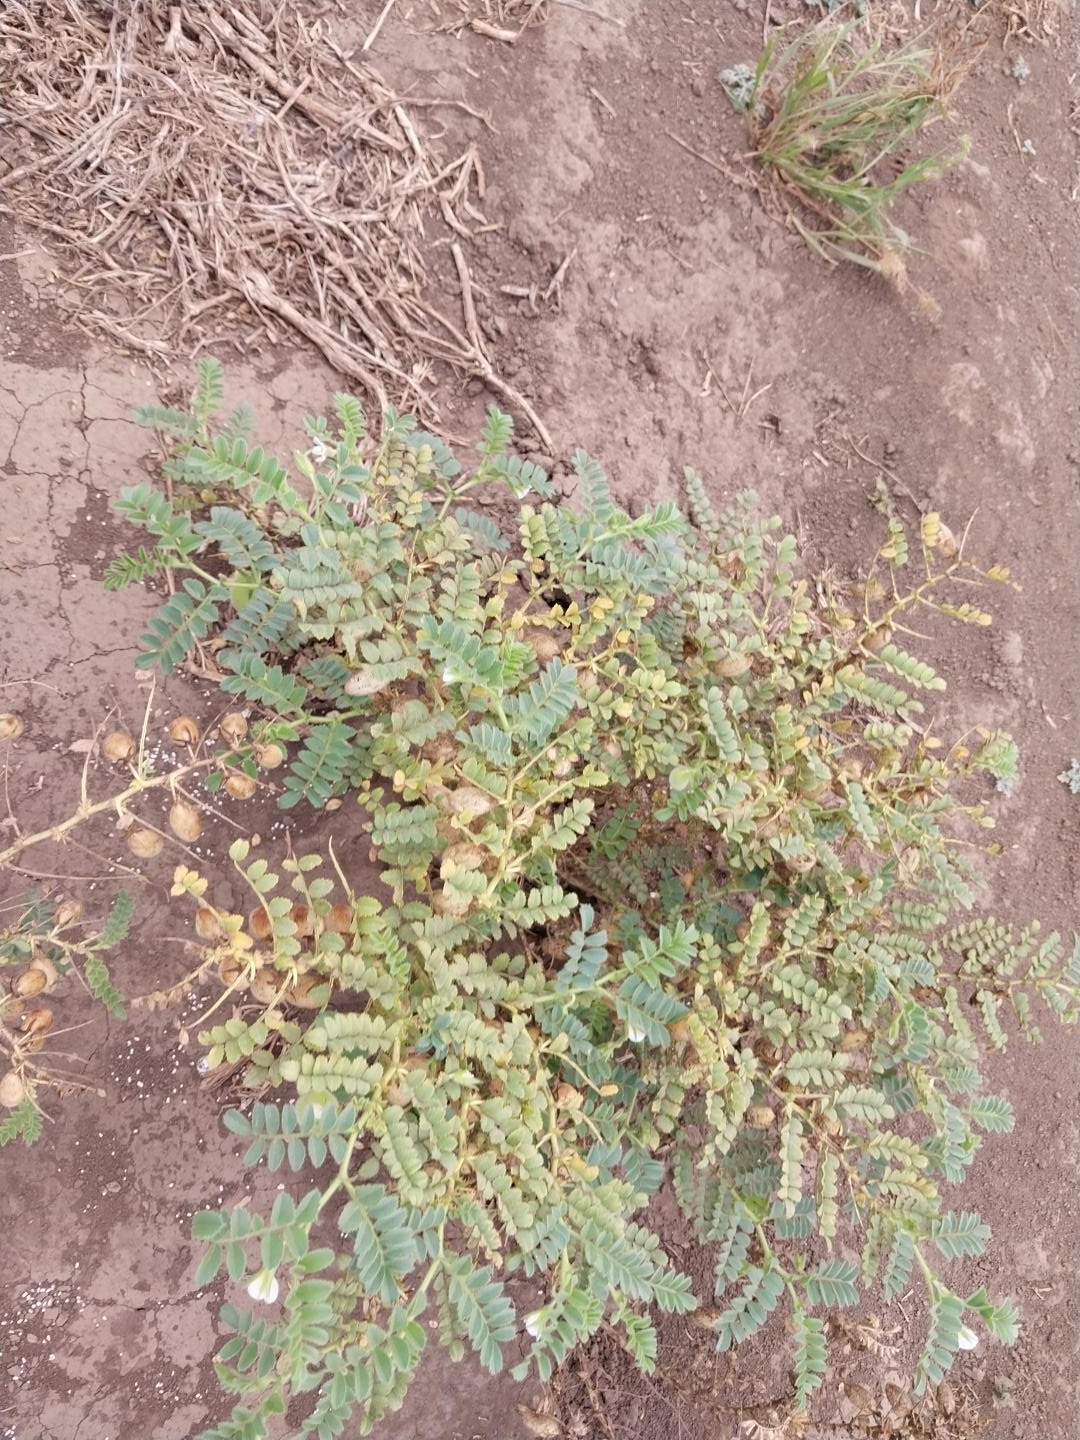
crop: chickpea
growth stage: development pod
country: Tanzania
